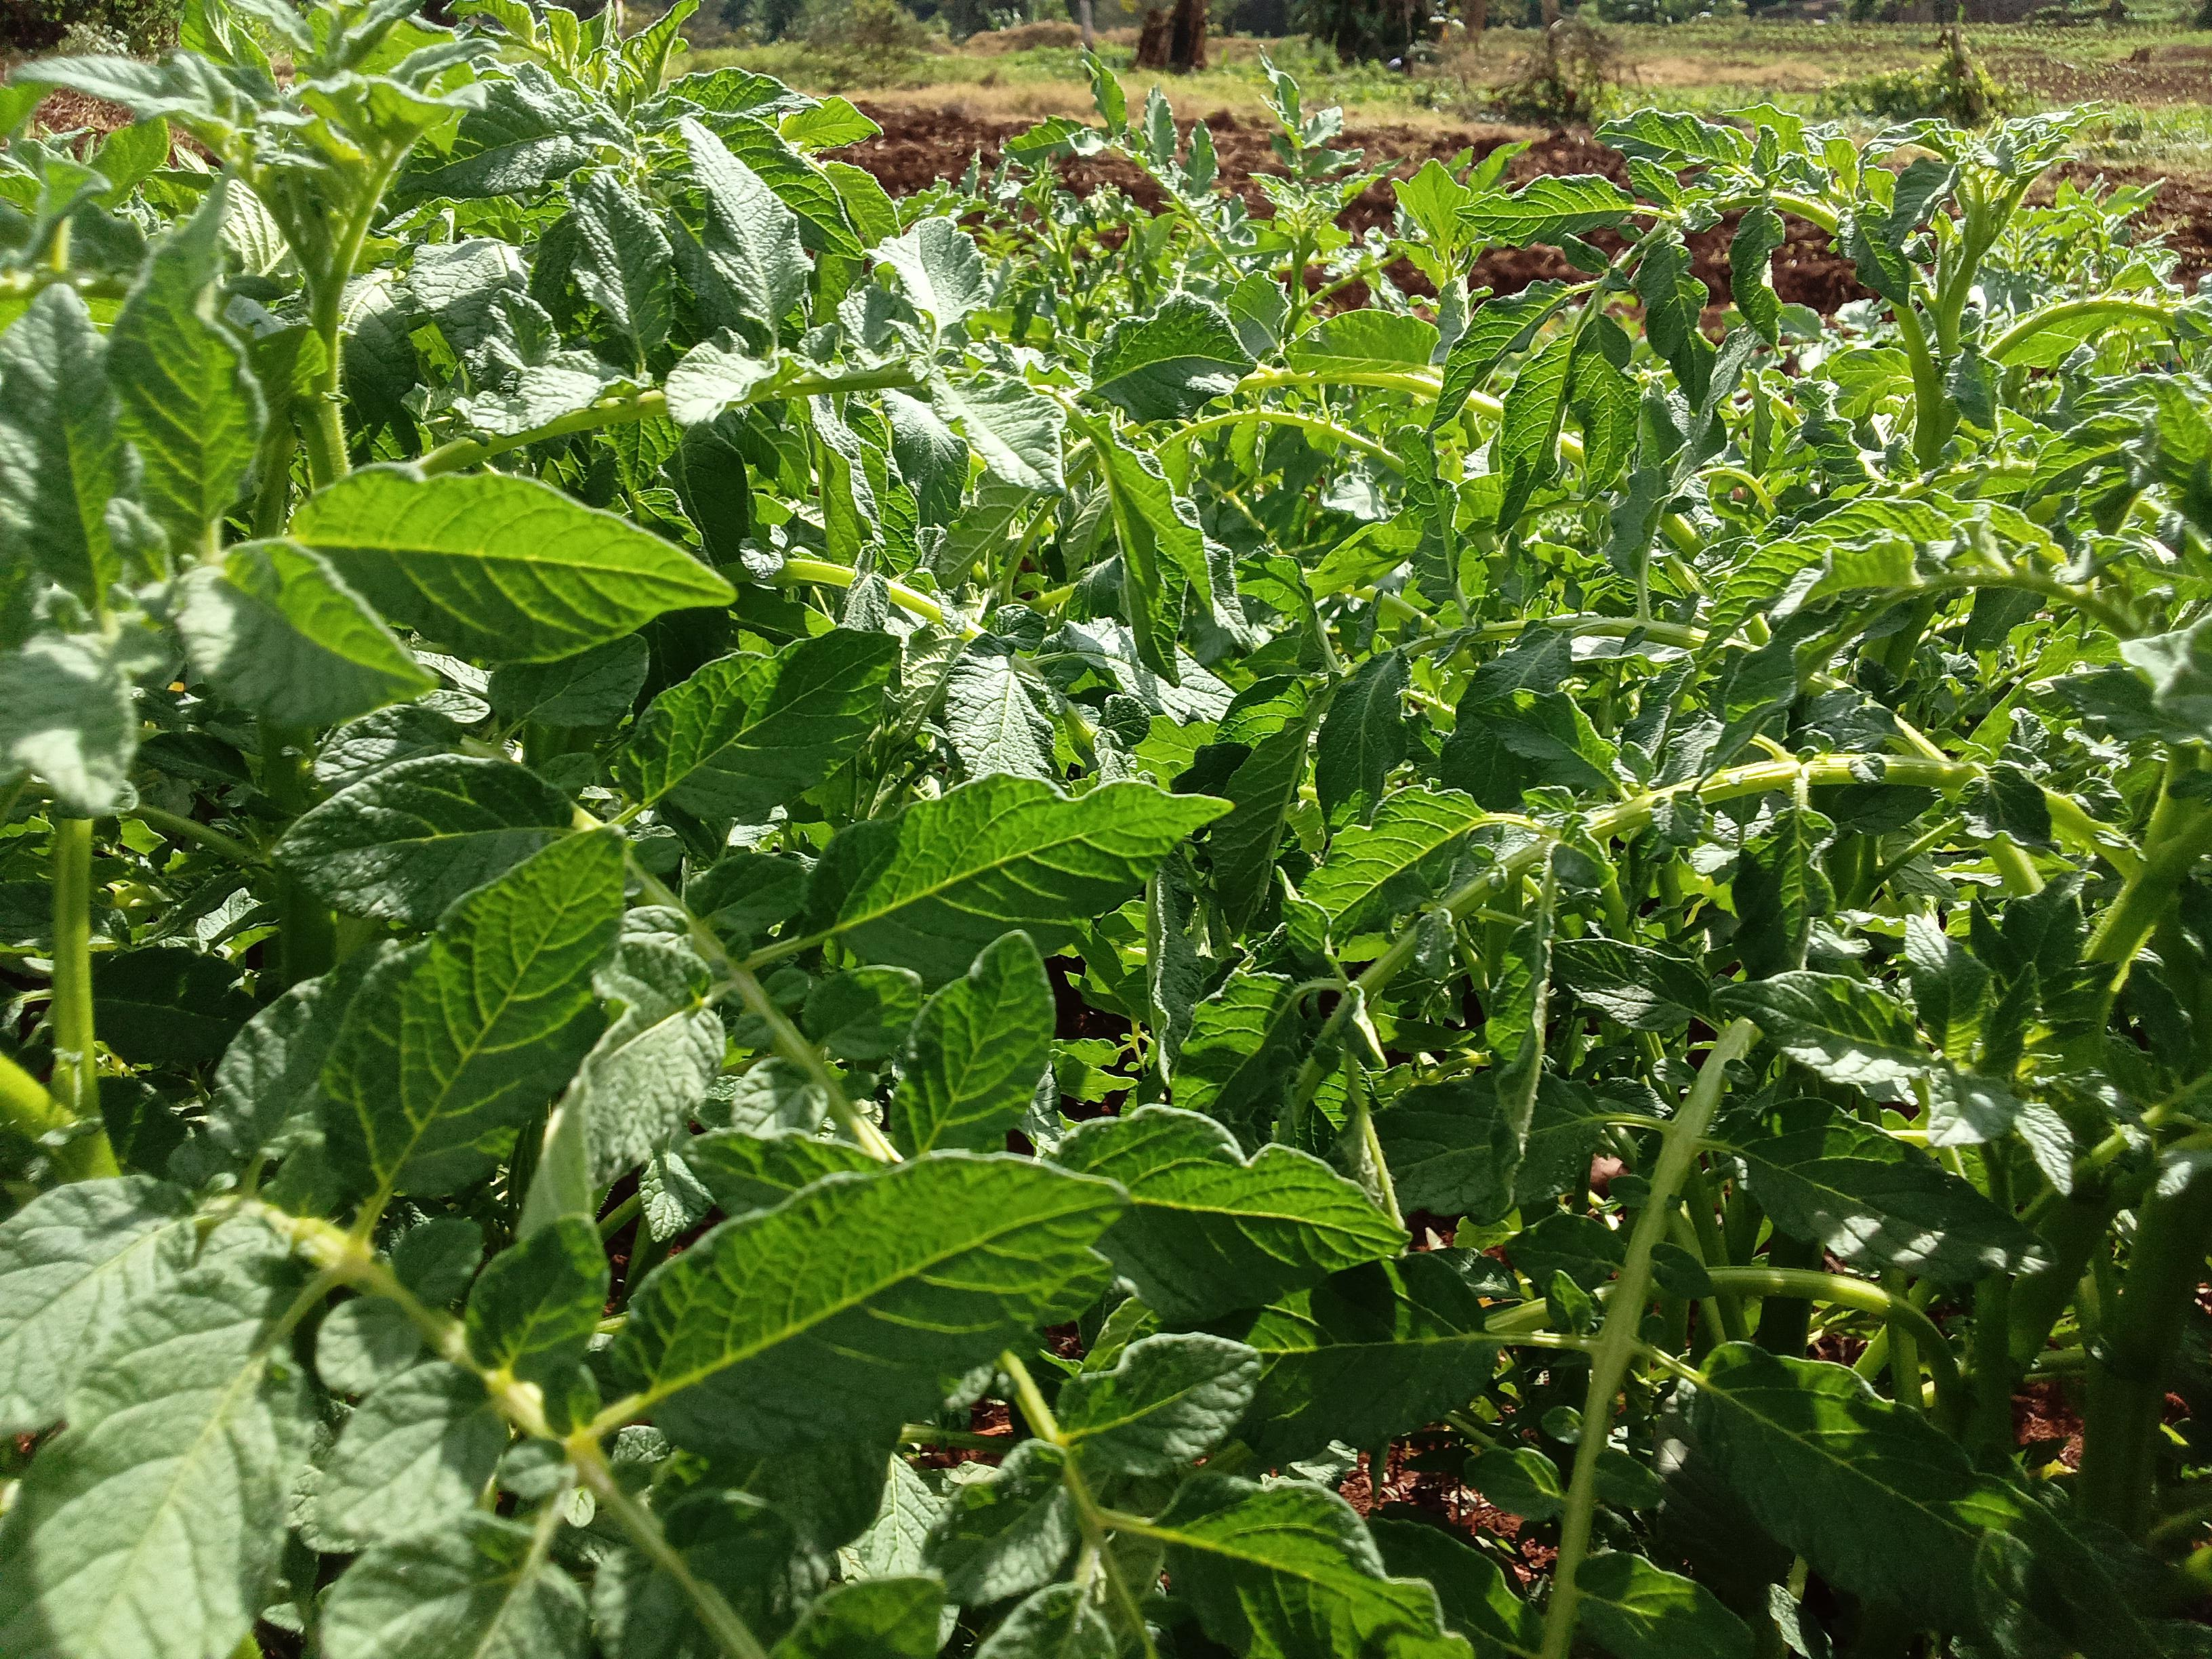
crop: potato
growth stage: vegetative
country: Kenya
